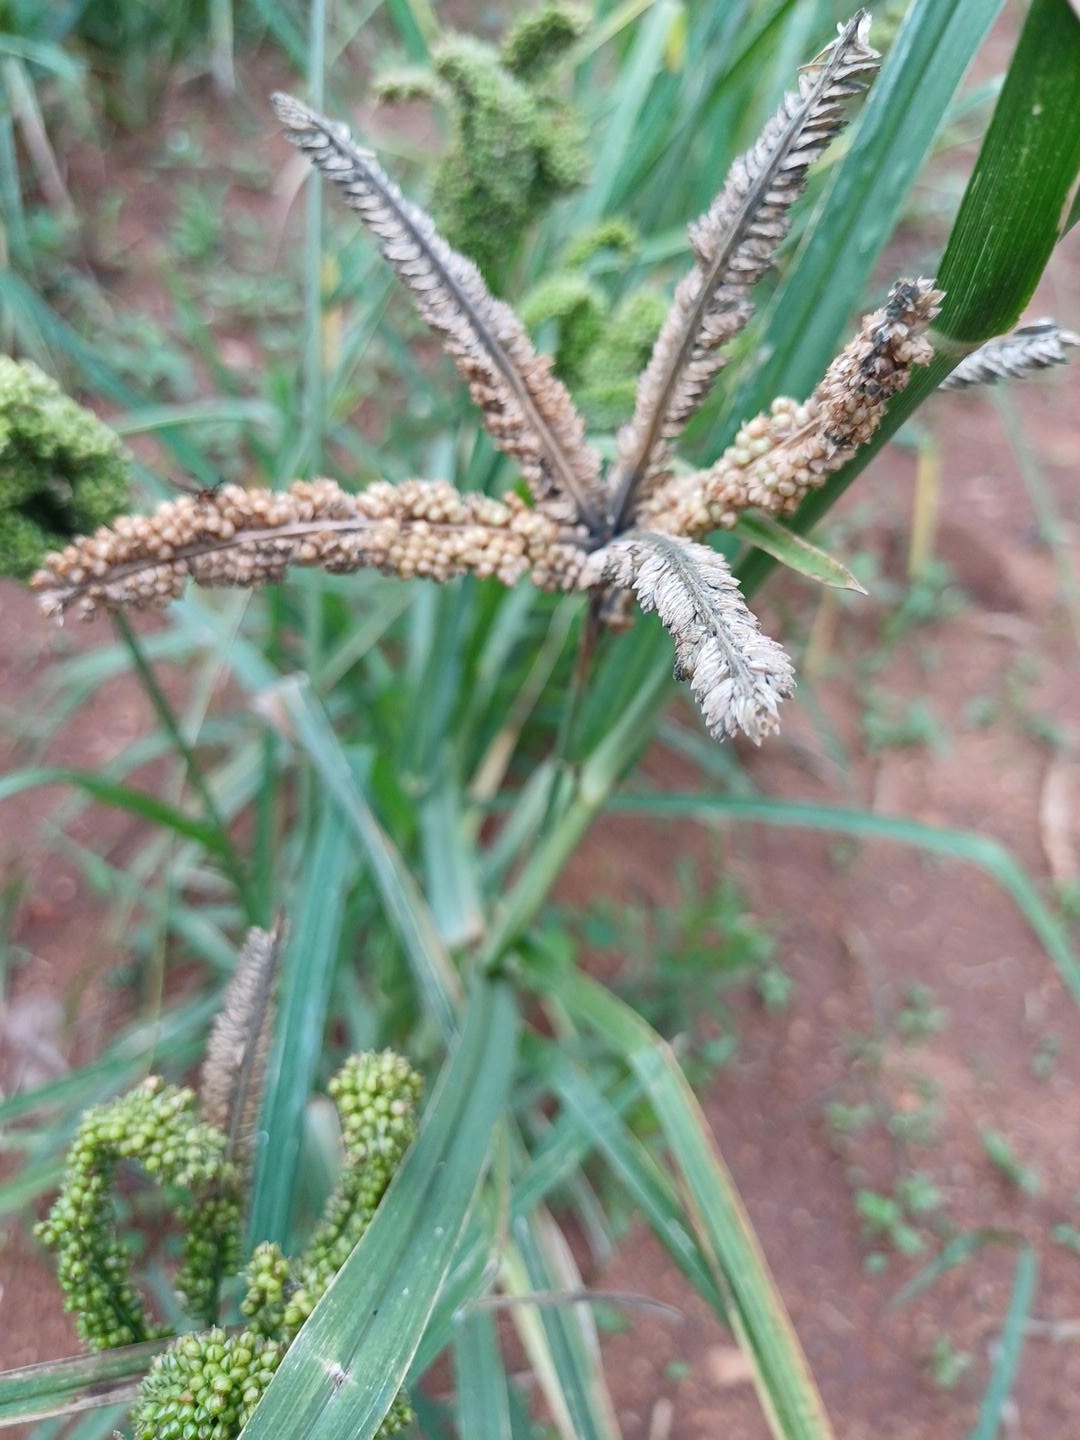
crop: finger millet
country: Kenya
